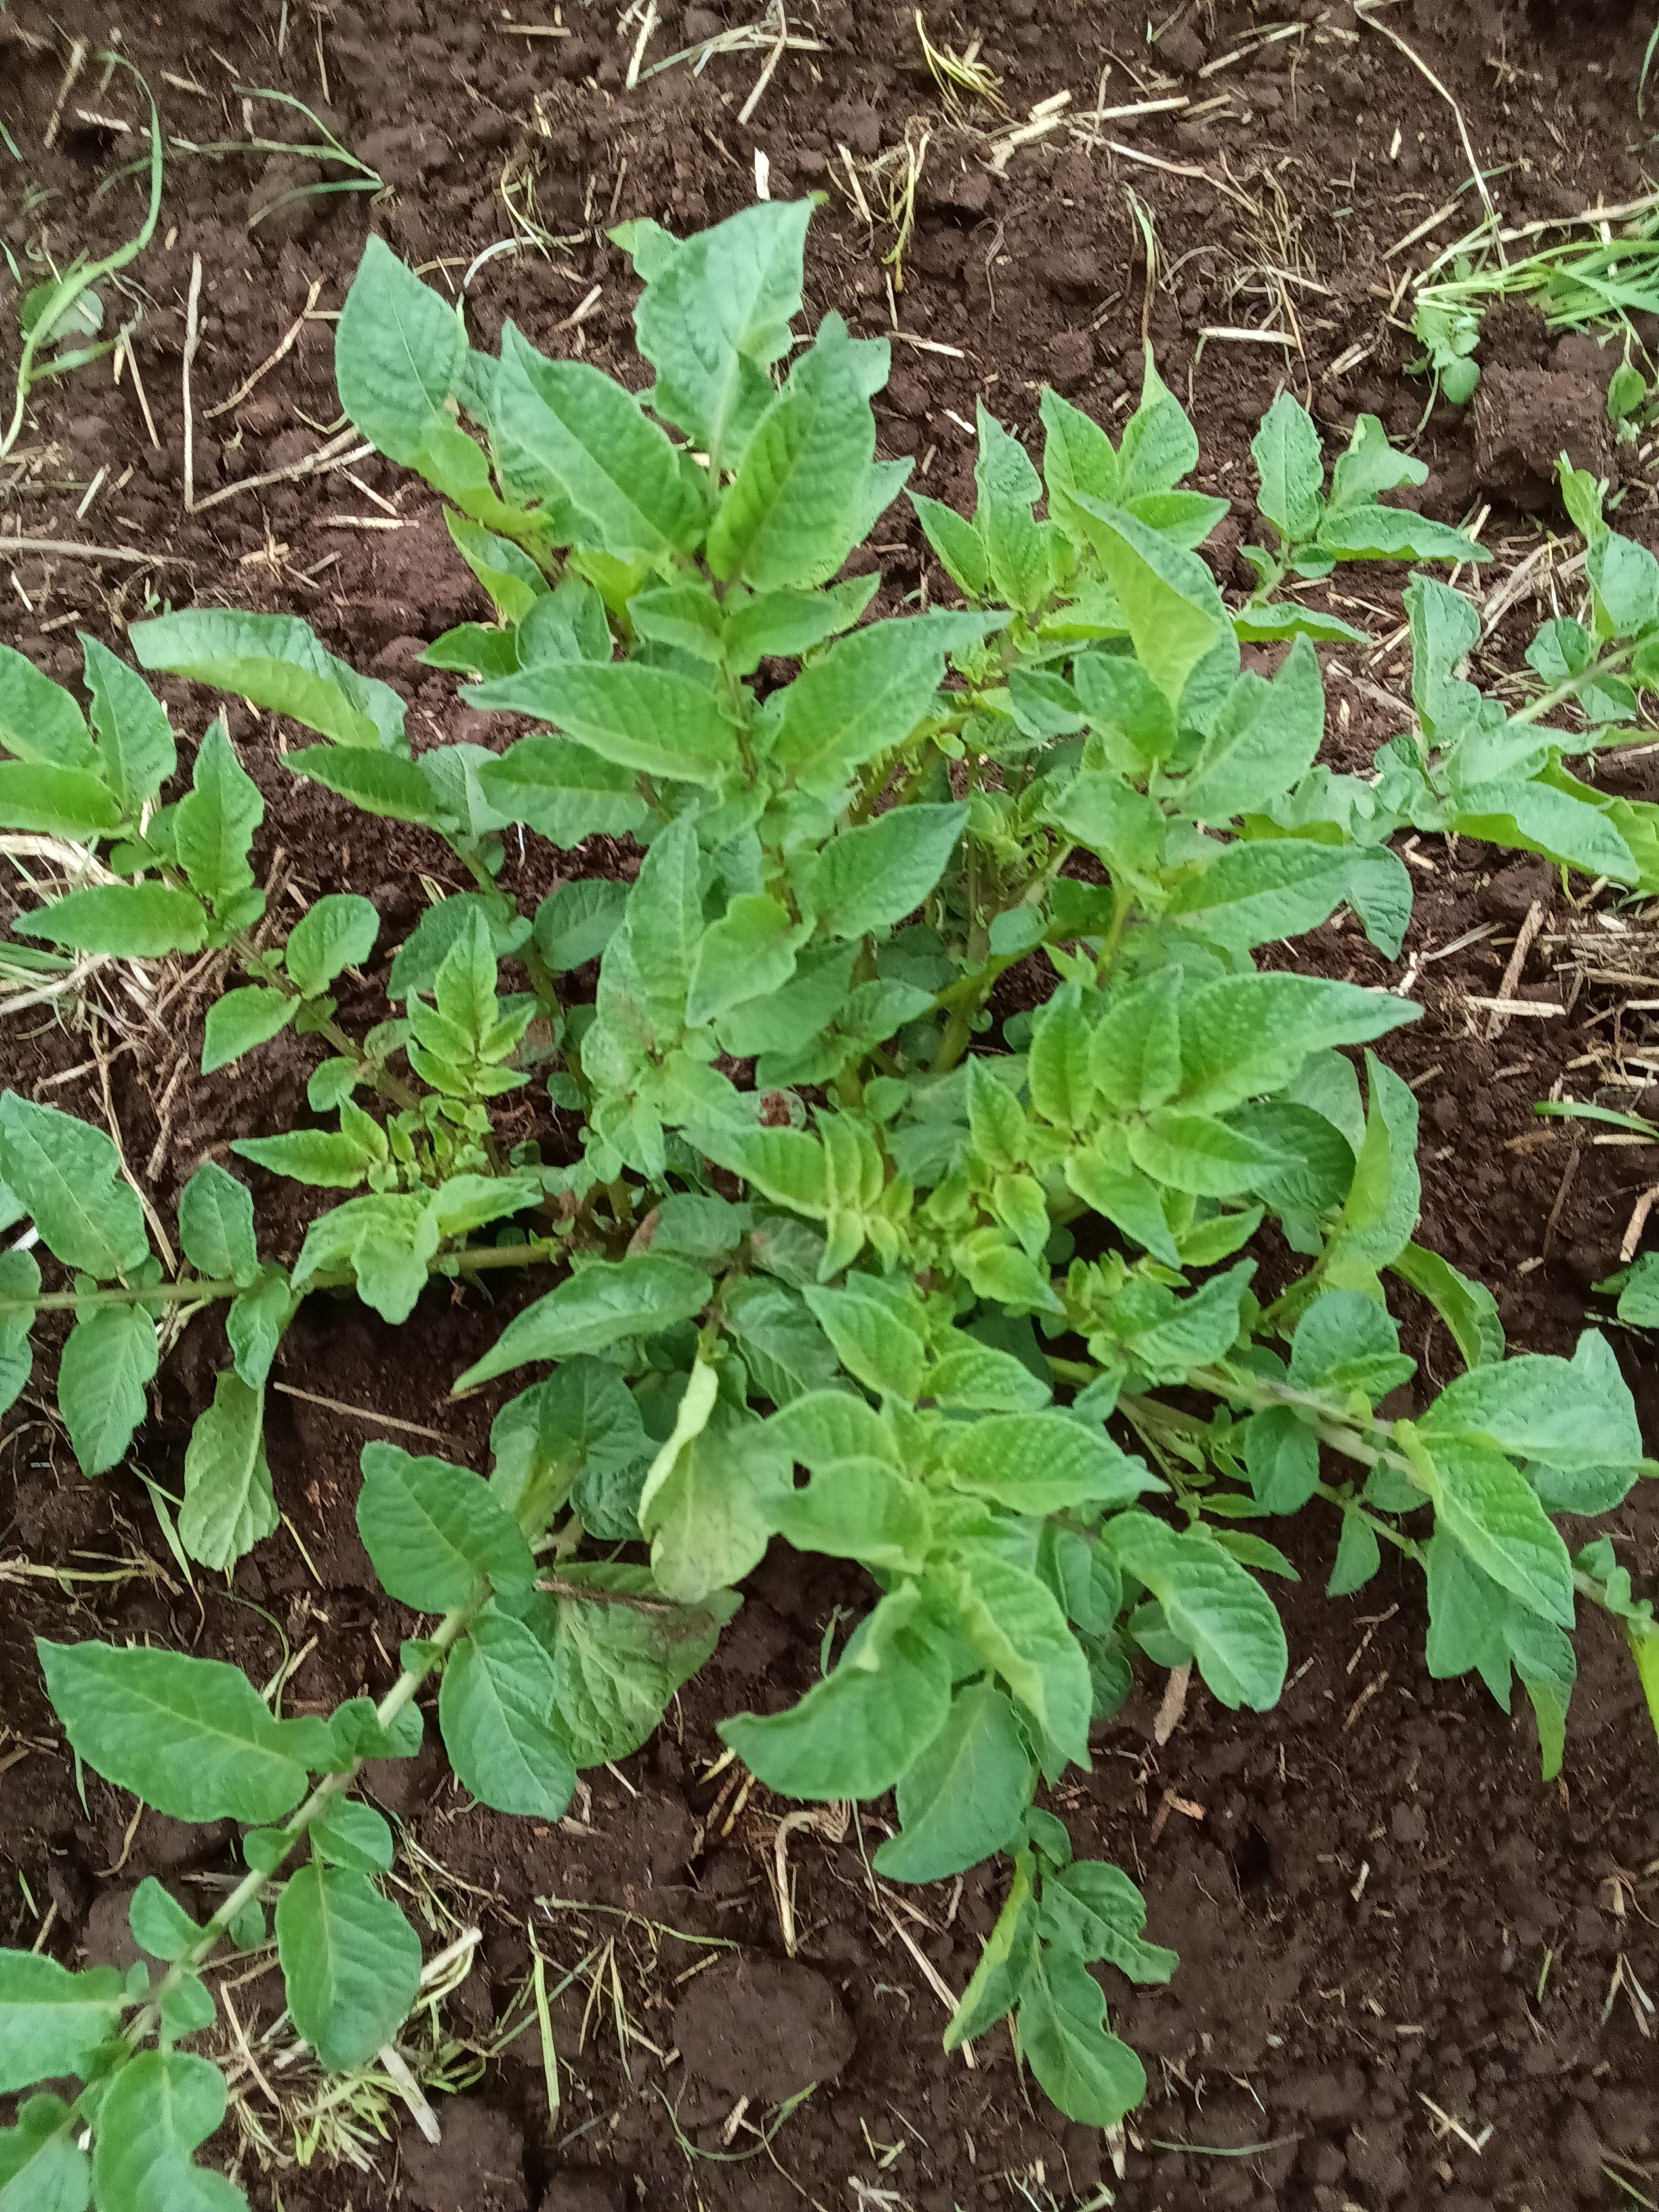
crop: potato
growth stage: vegetative
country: Kenya
